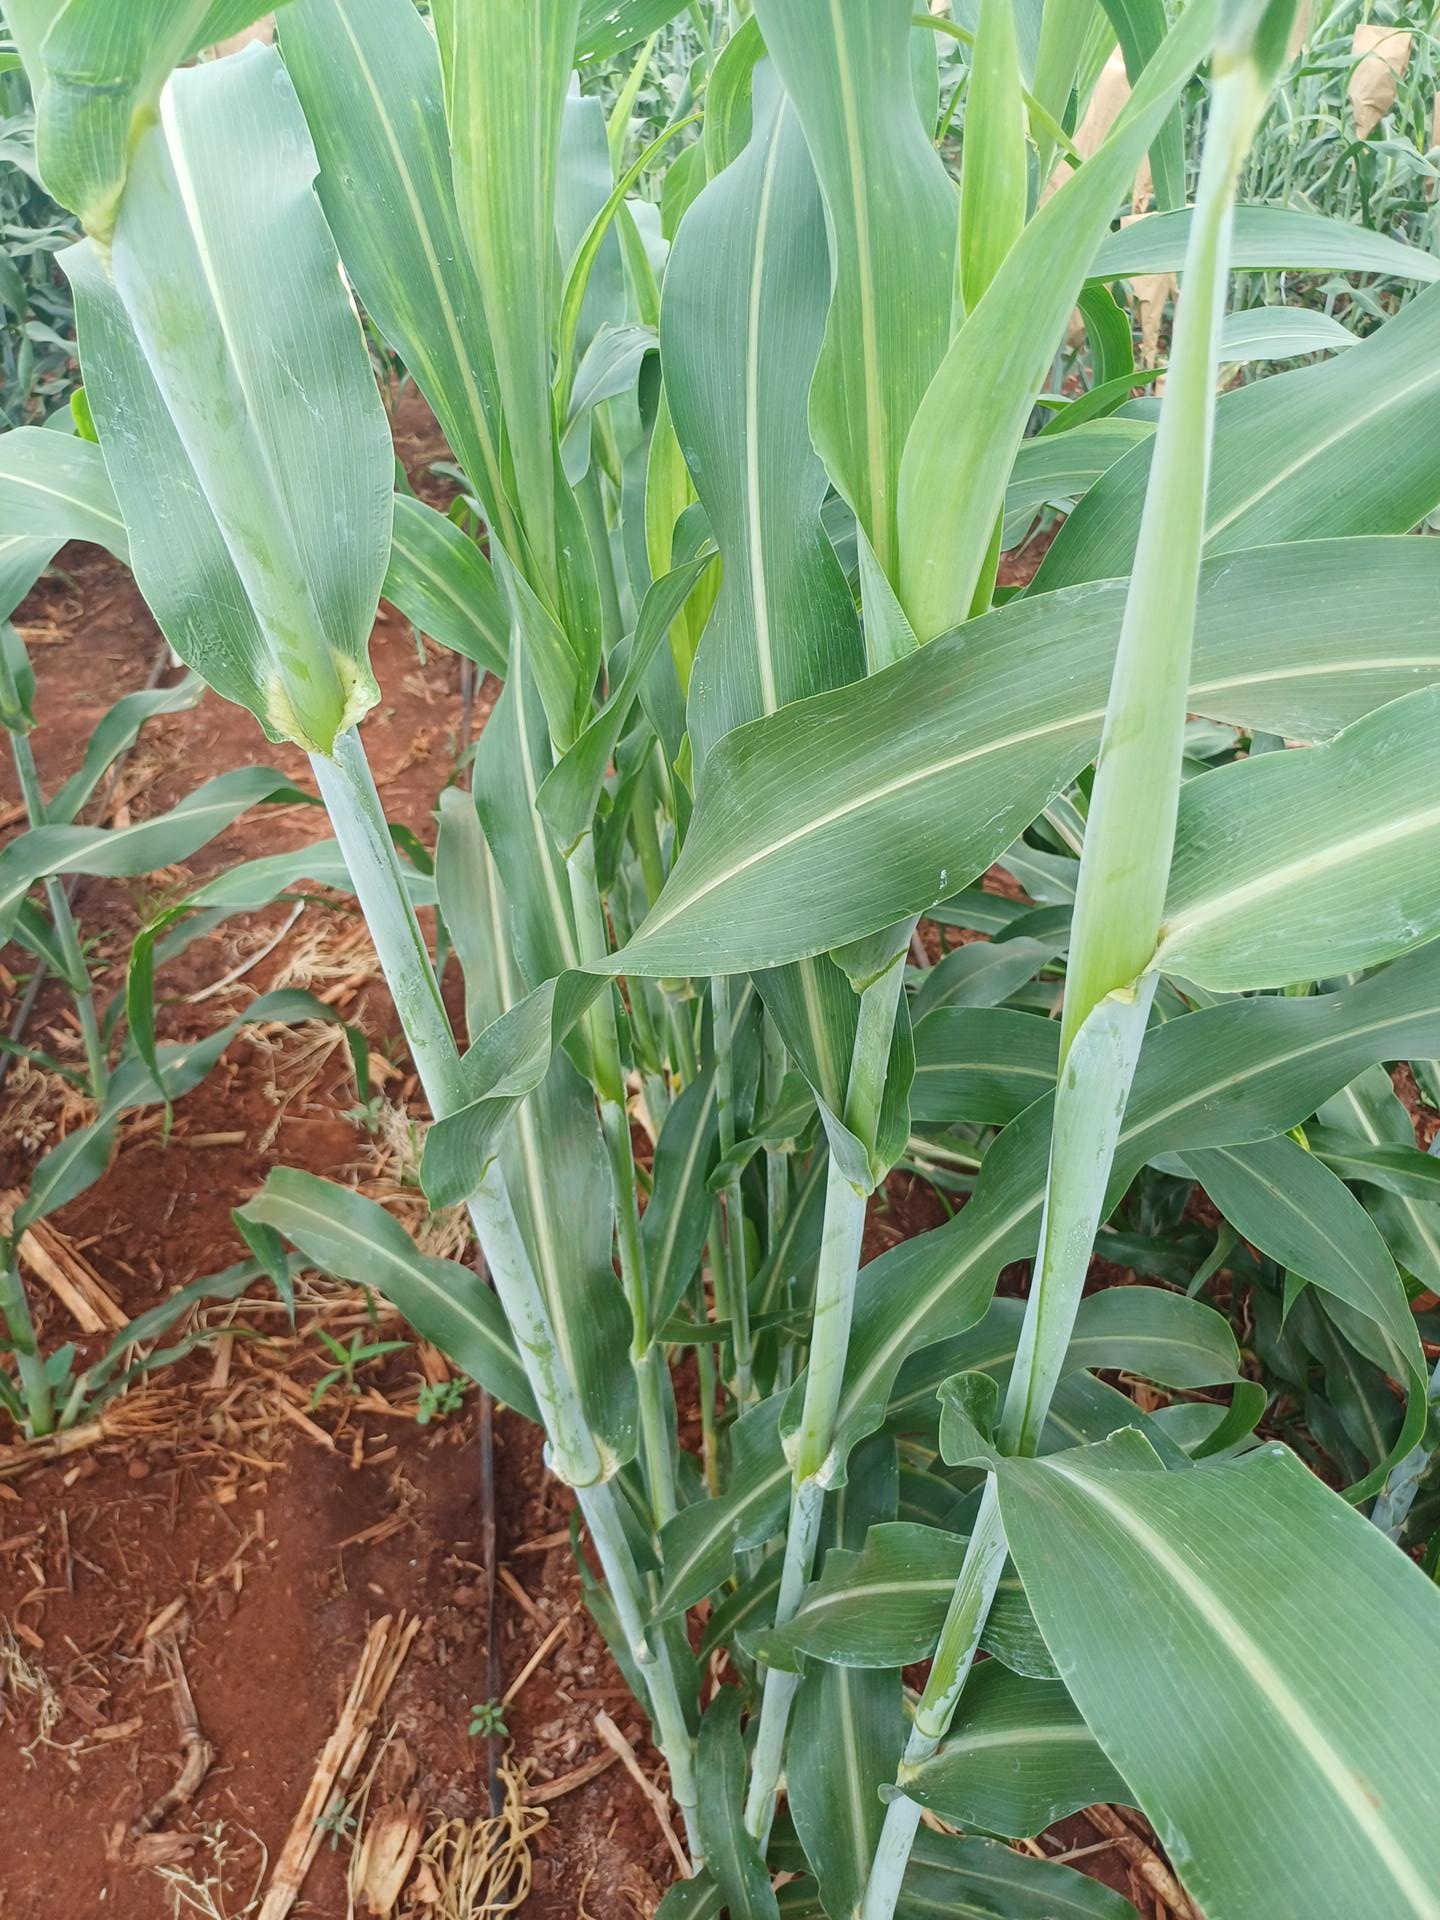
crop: sorghum
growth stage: heading tuber
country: Kenya
